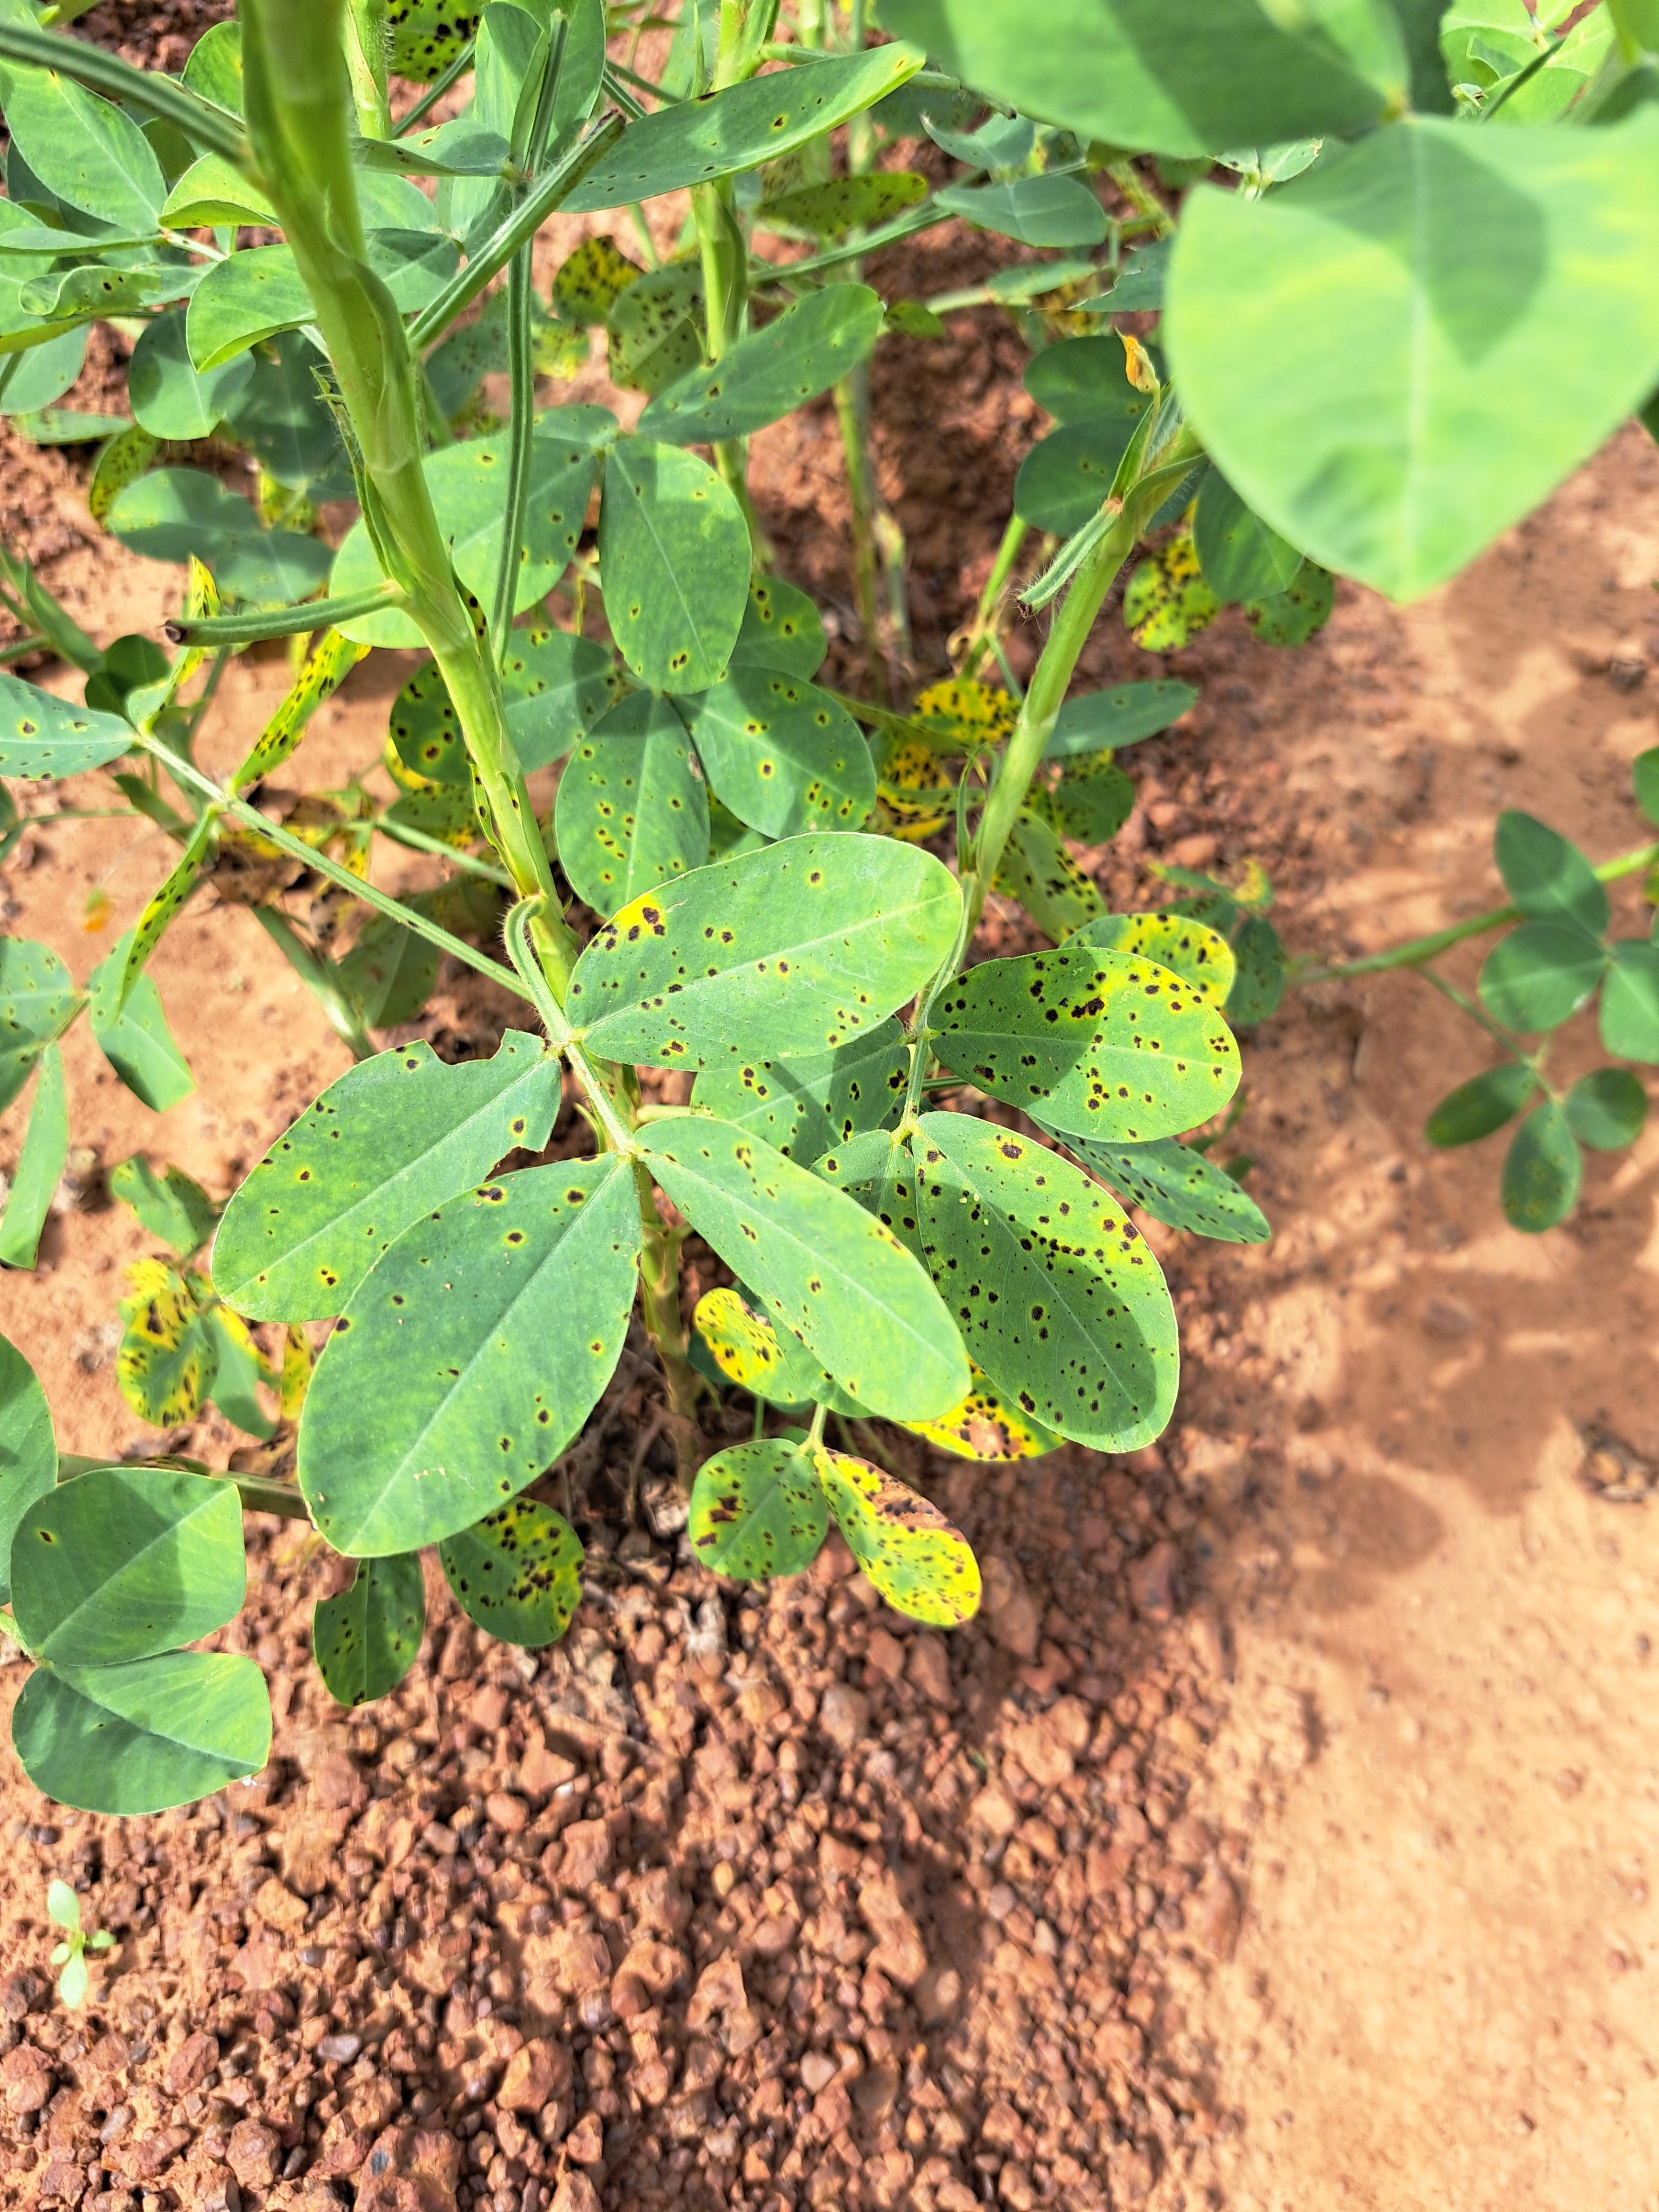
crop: groundnut
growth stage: development pod
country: Ghana
